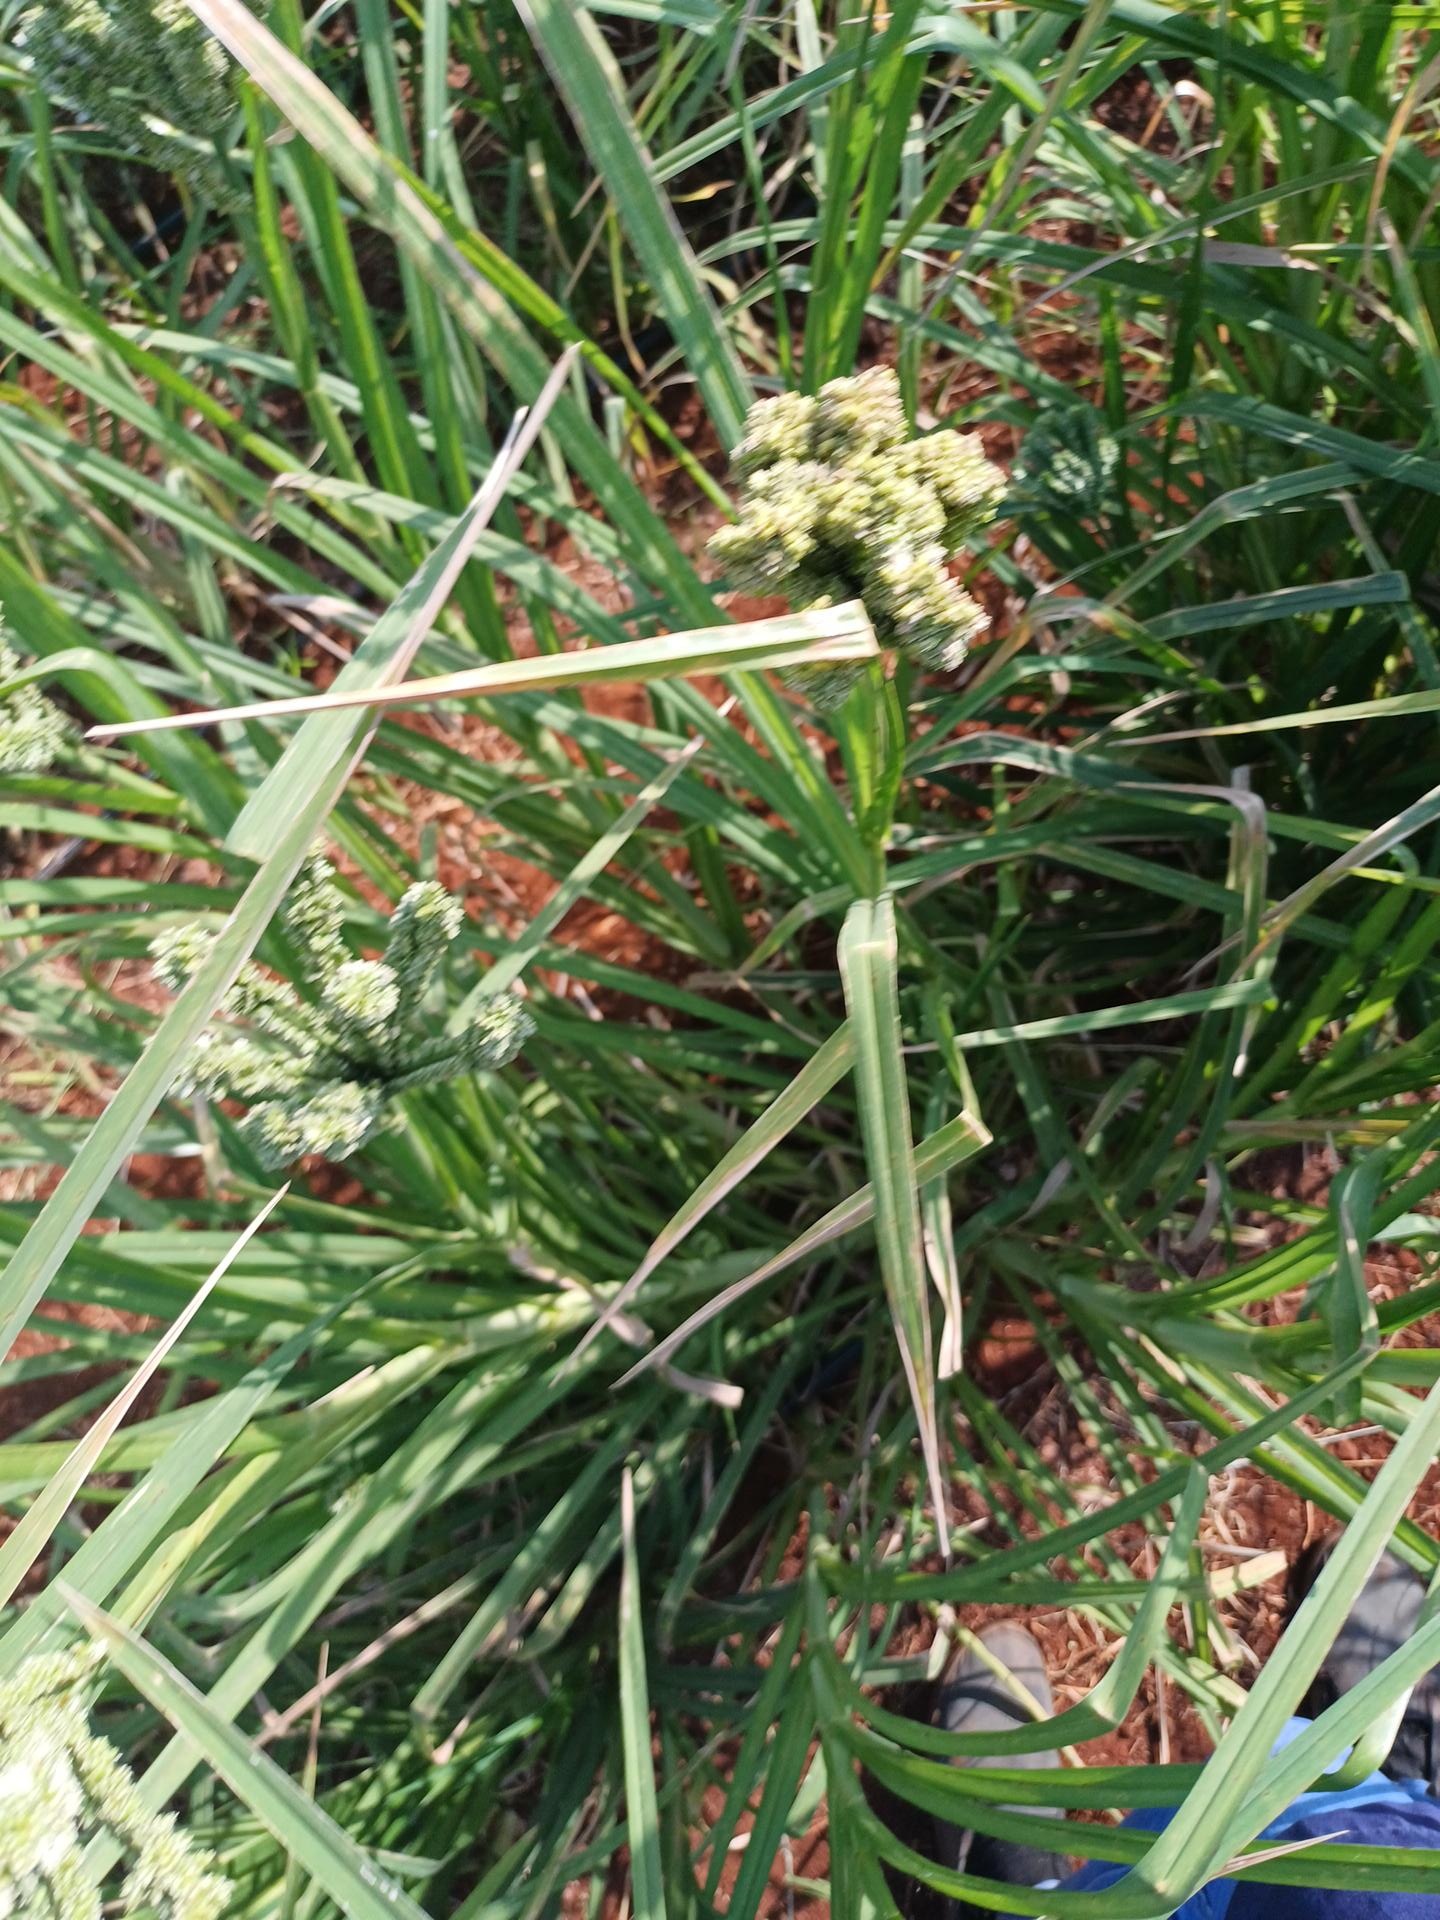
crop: finger millet
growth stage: filling grain
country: Kenya
